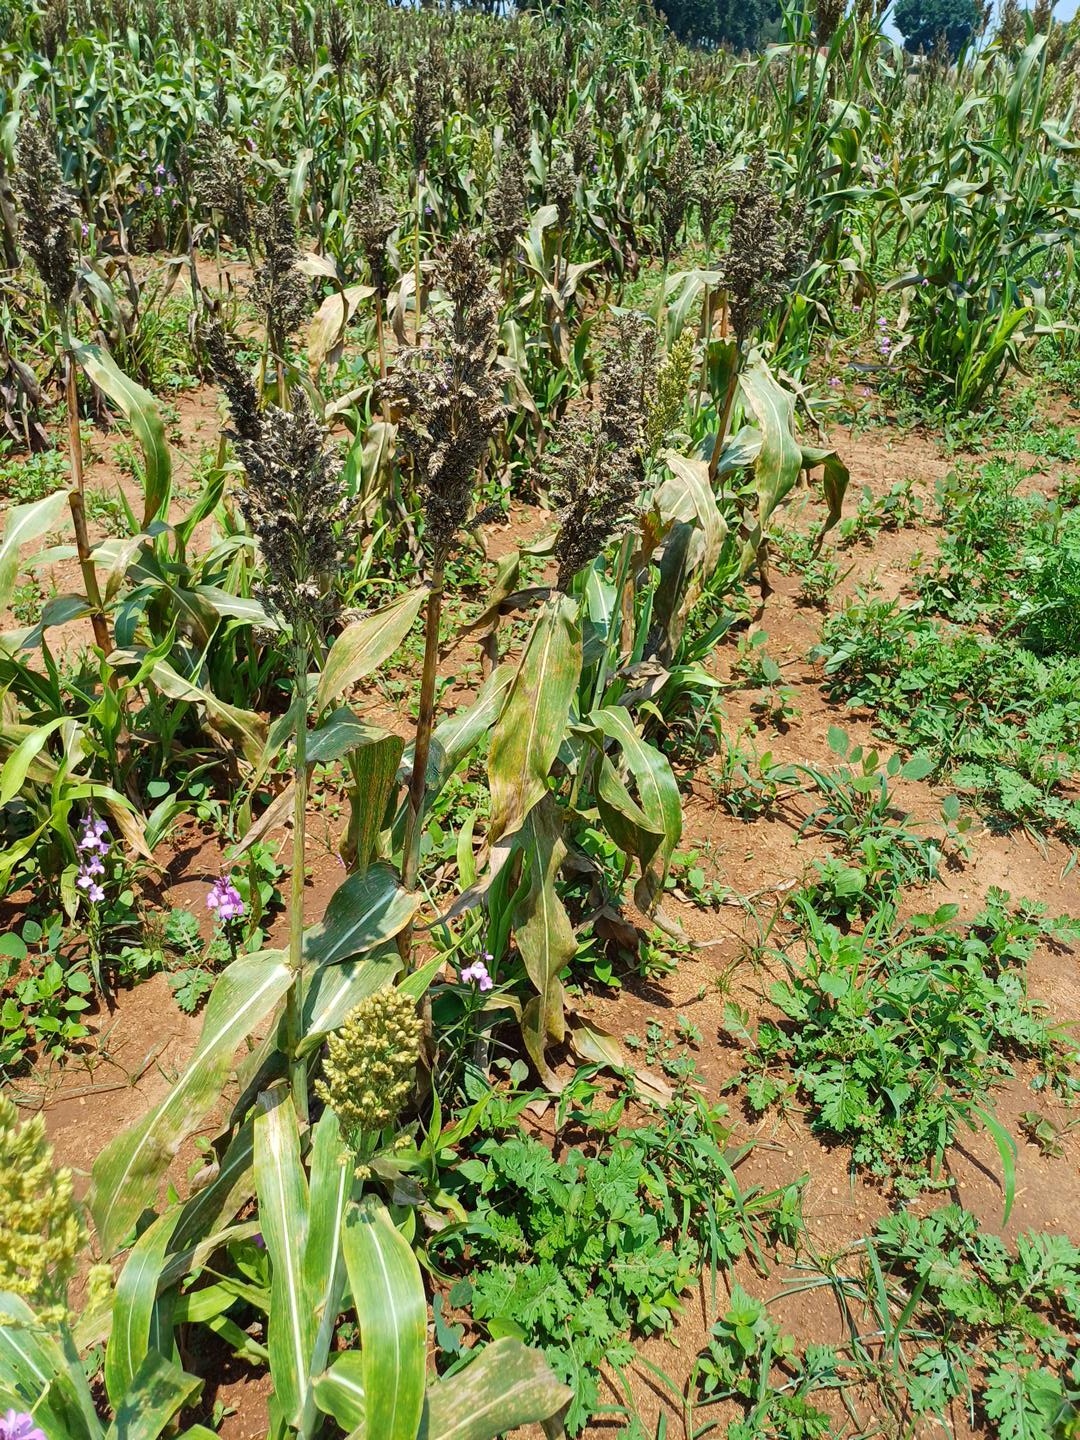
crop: sorghum
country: Kenya
